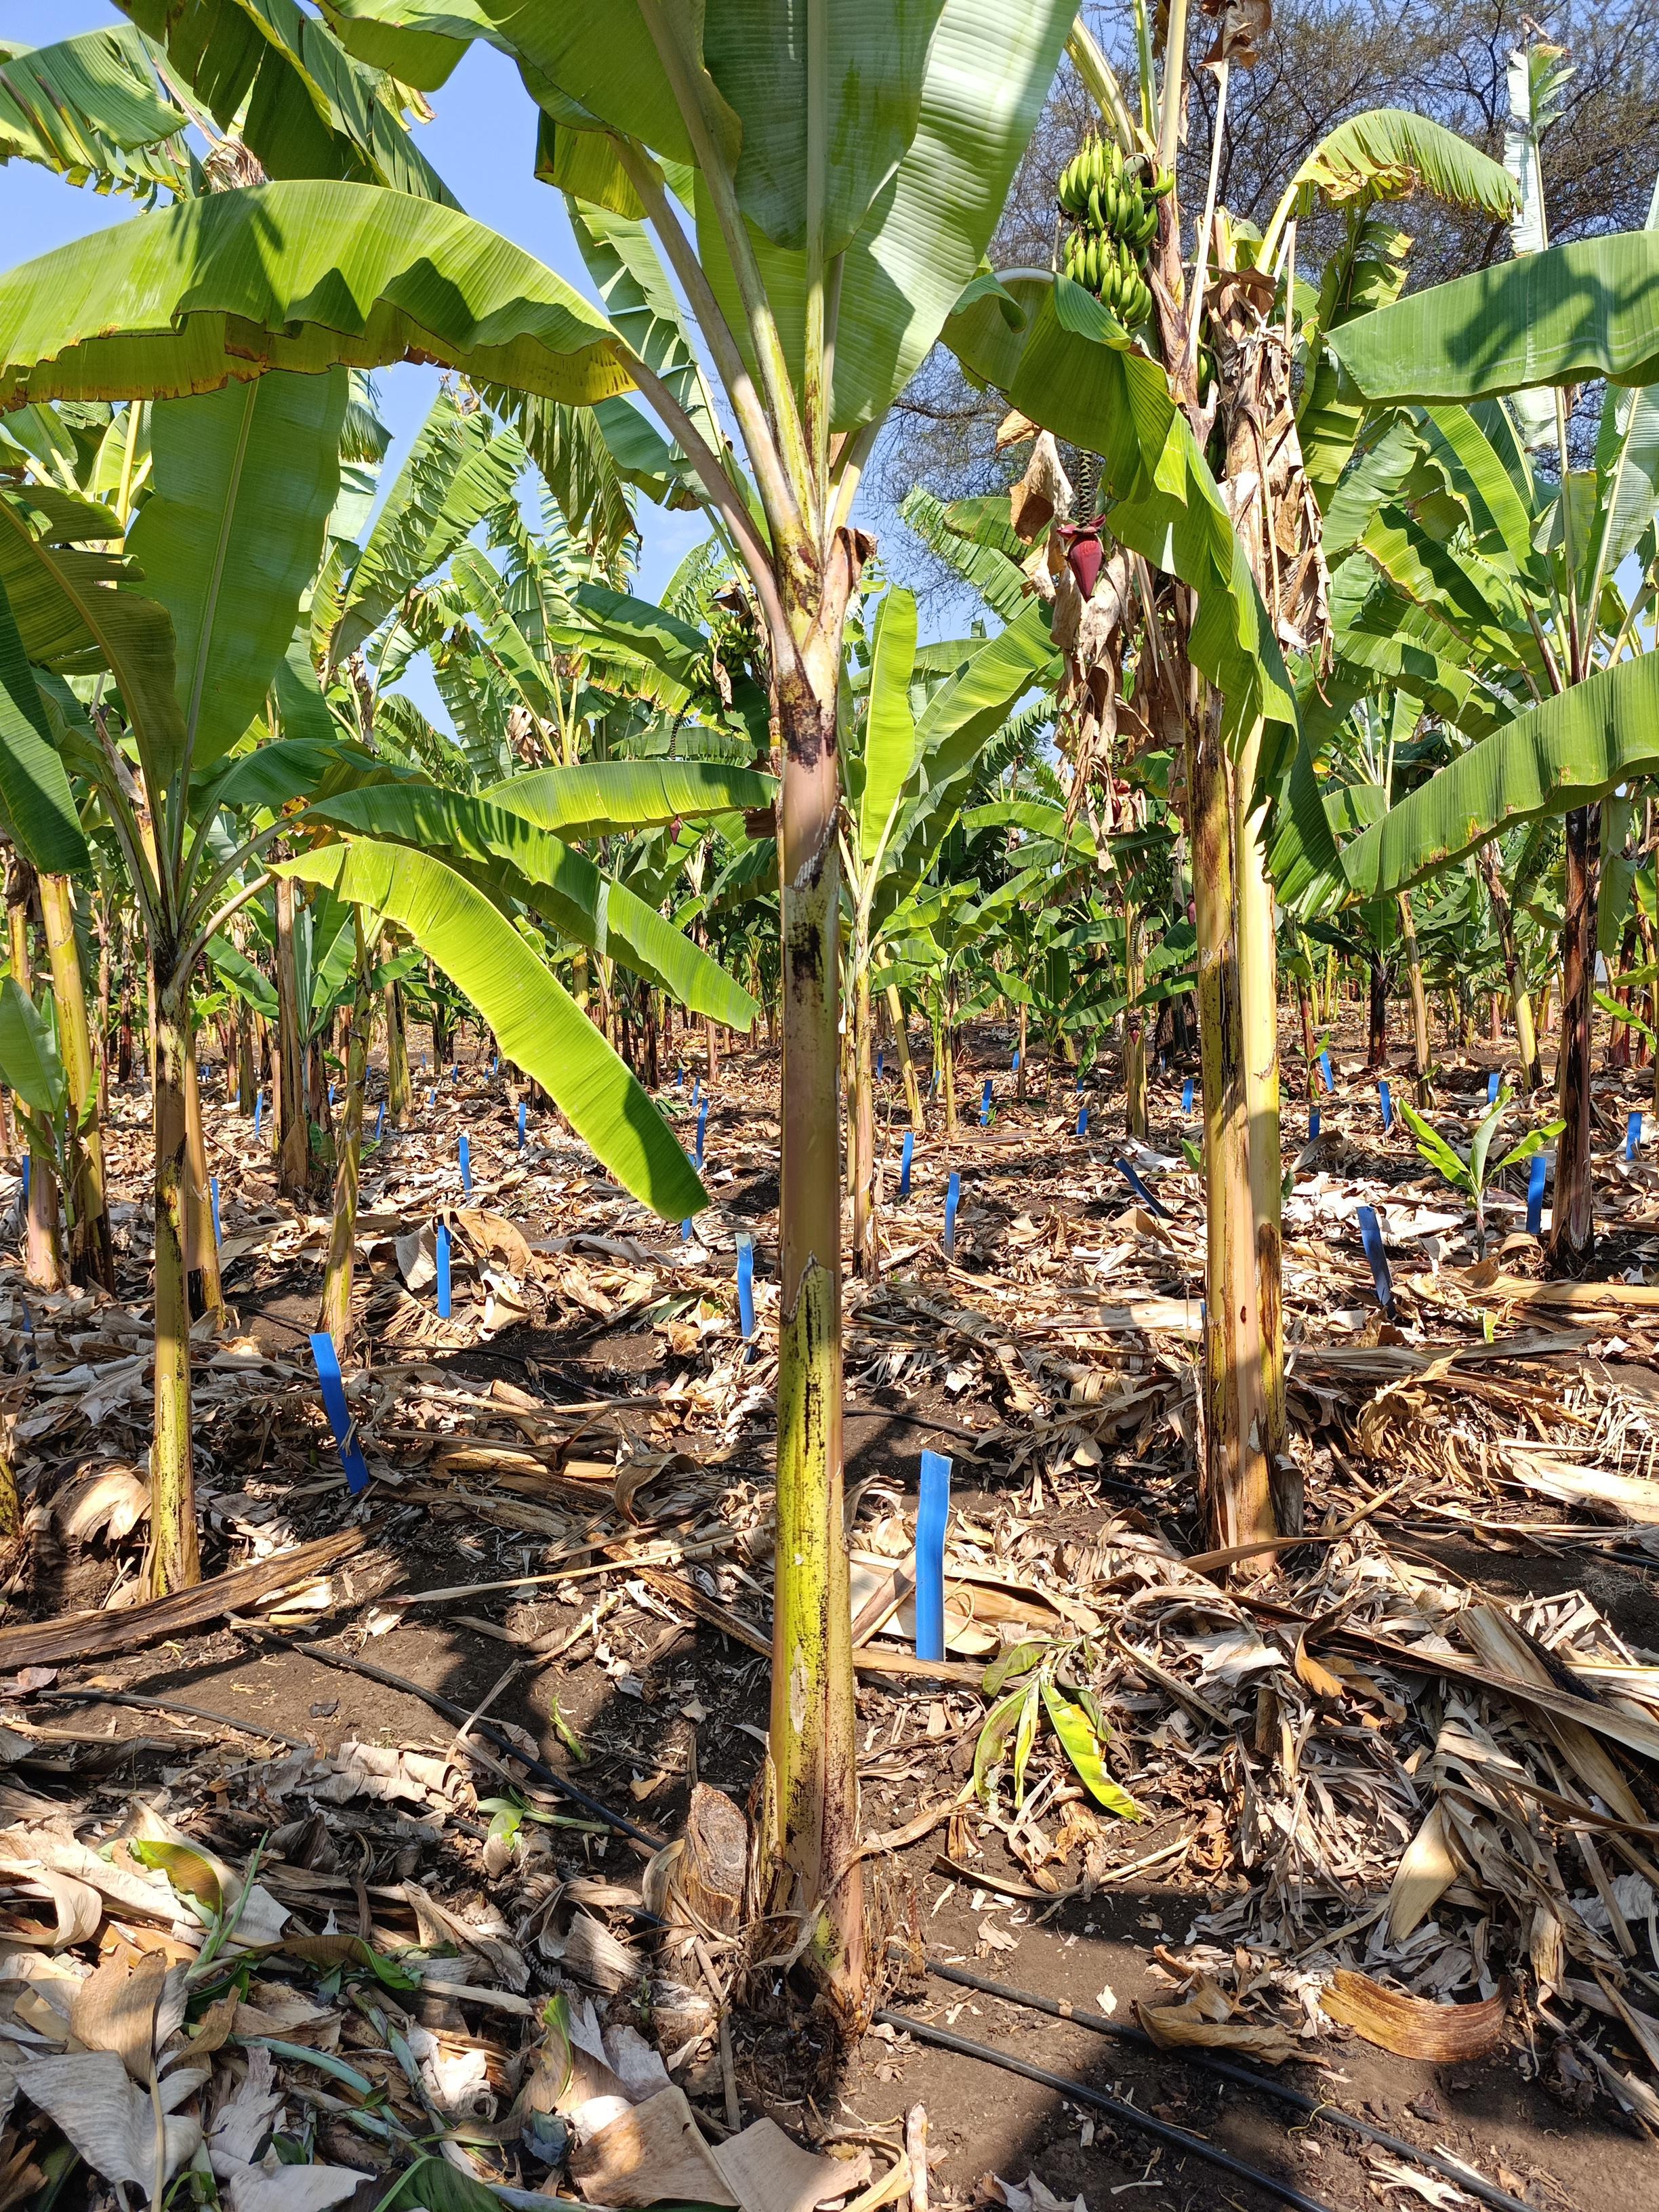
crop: banana
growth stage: vegetative
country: Tanzania
